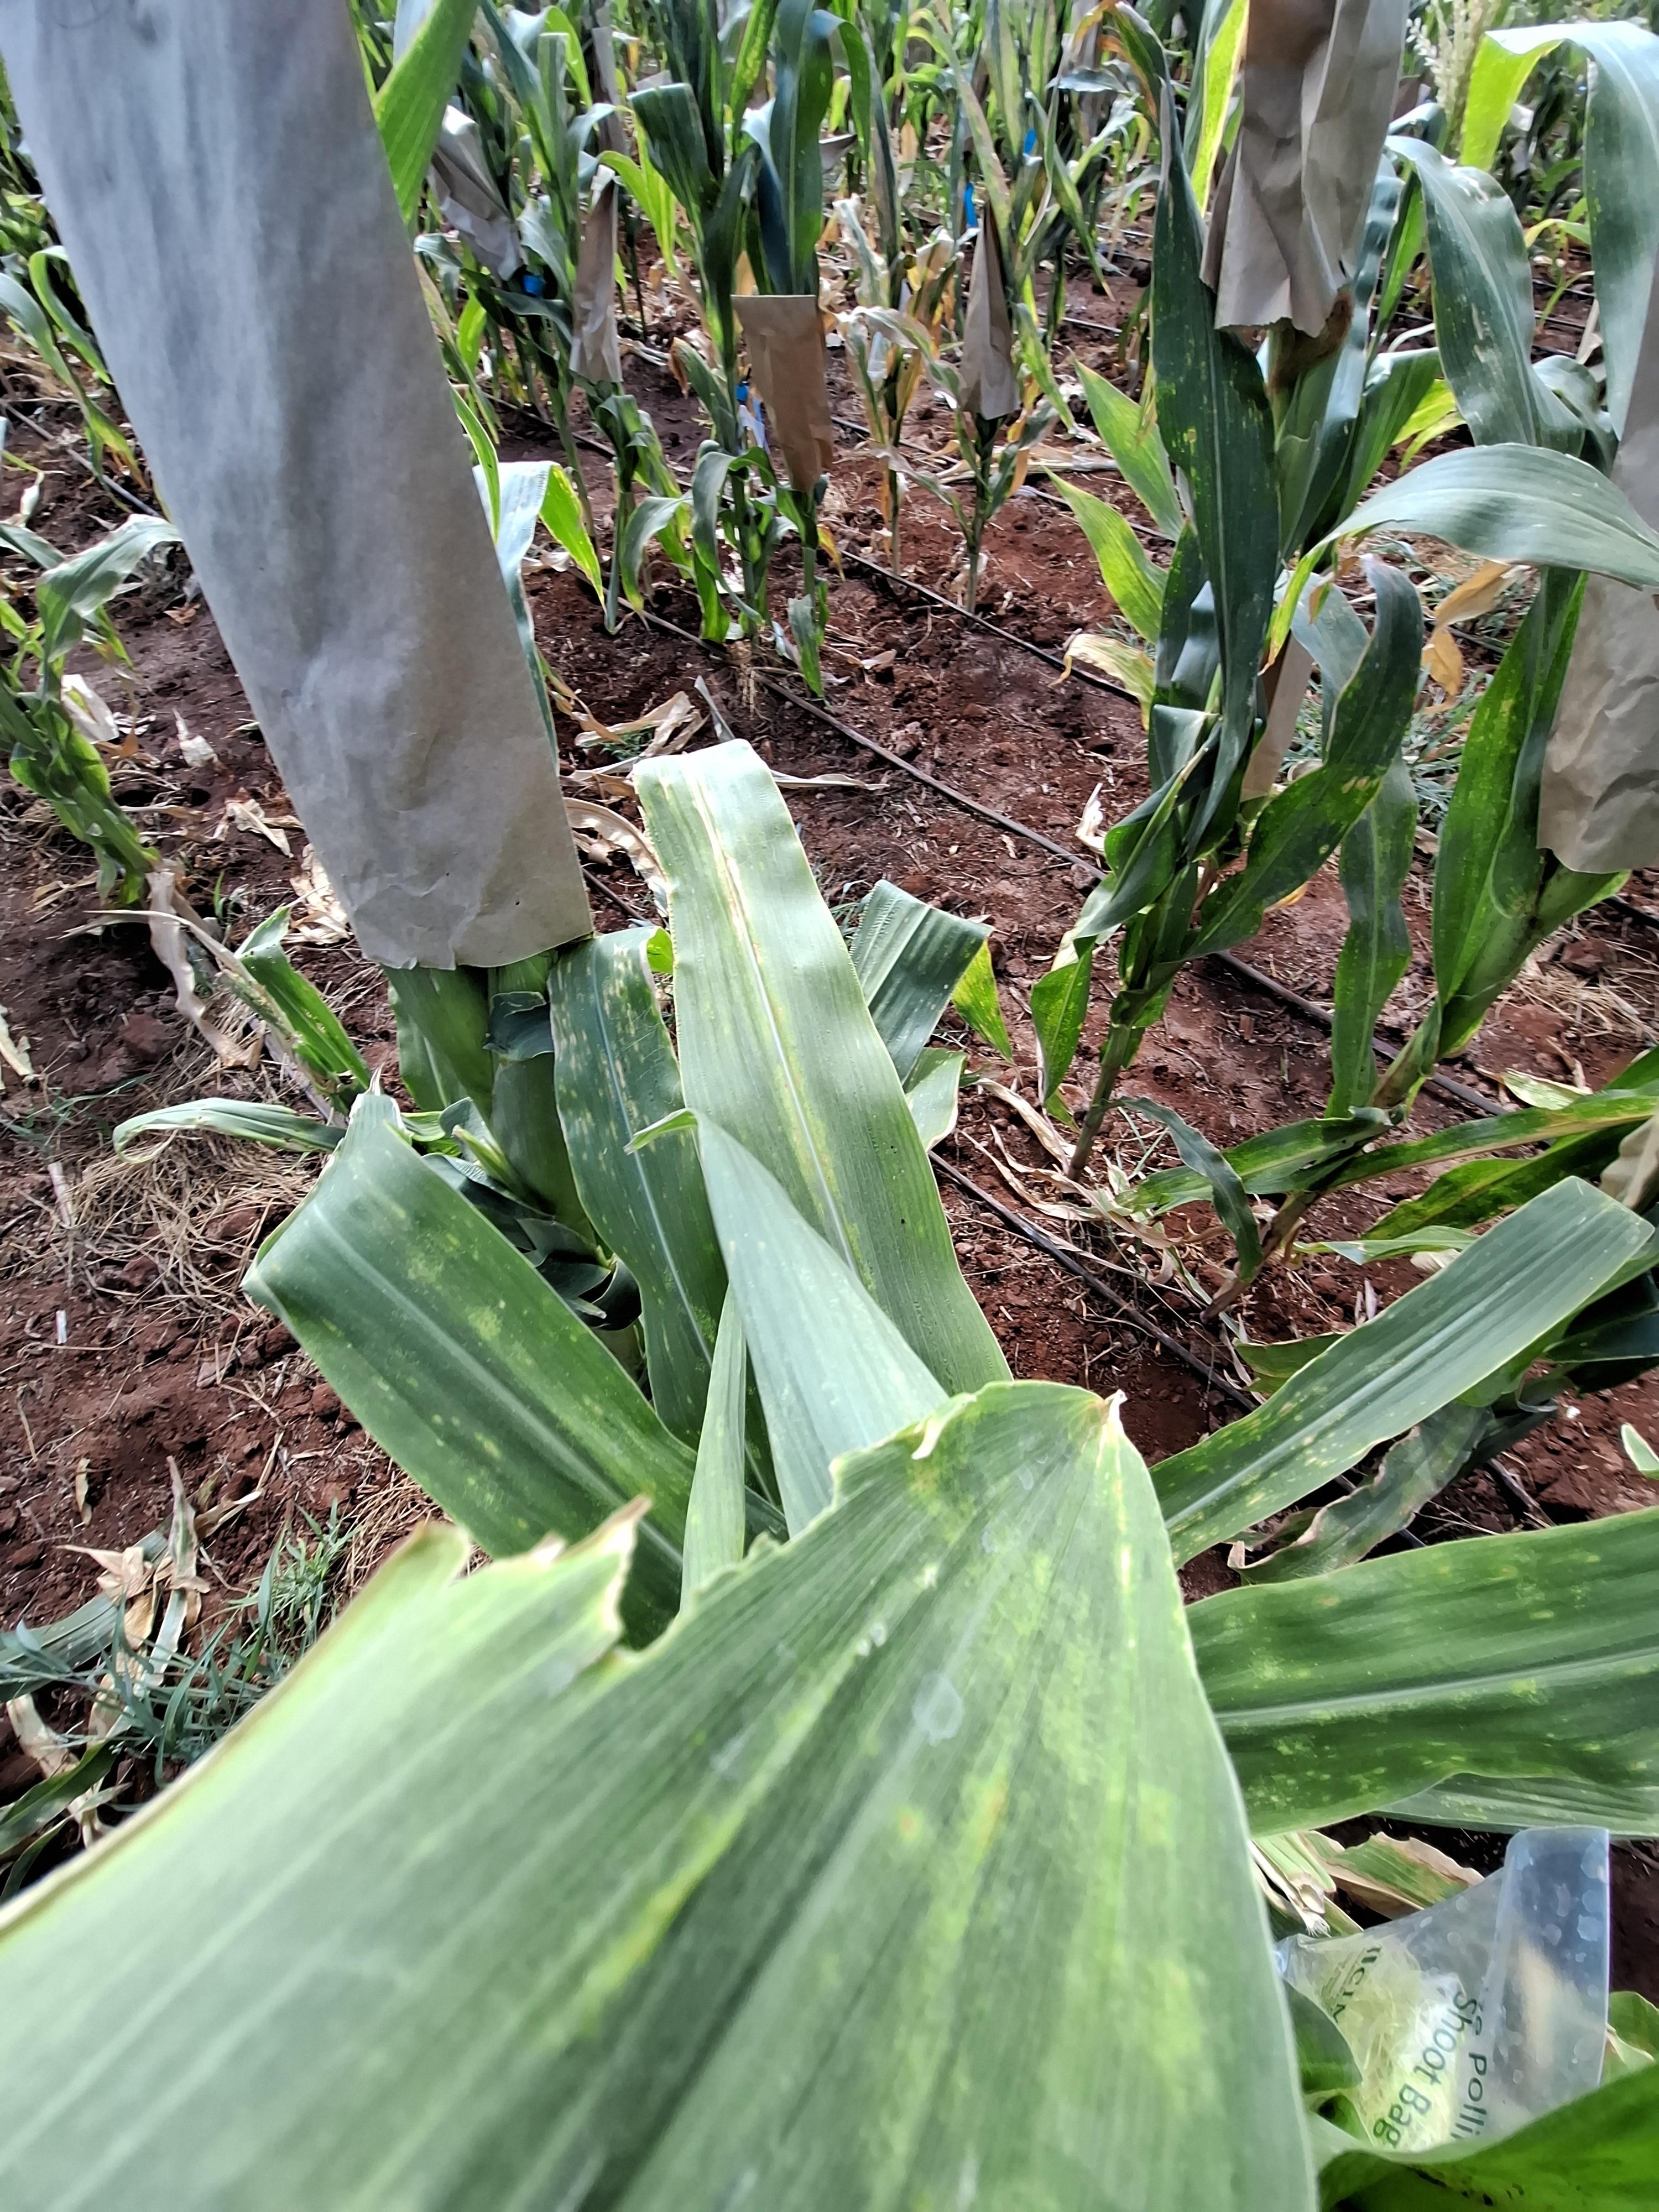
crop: maize
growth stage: flowering
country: Kenya
